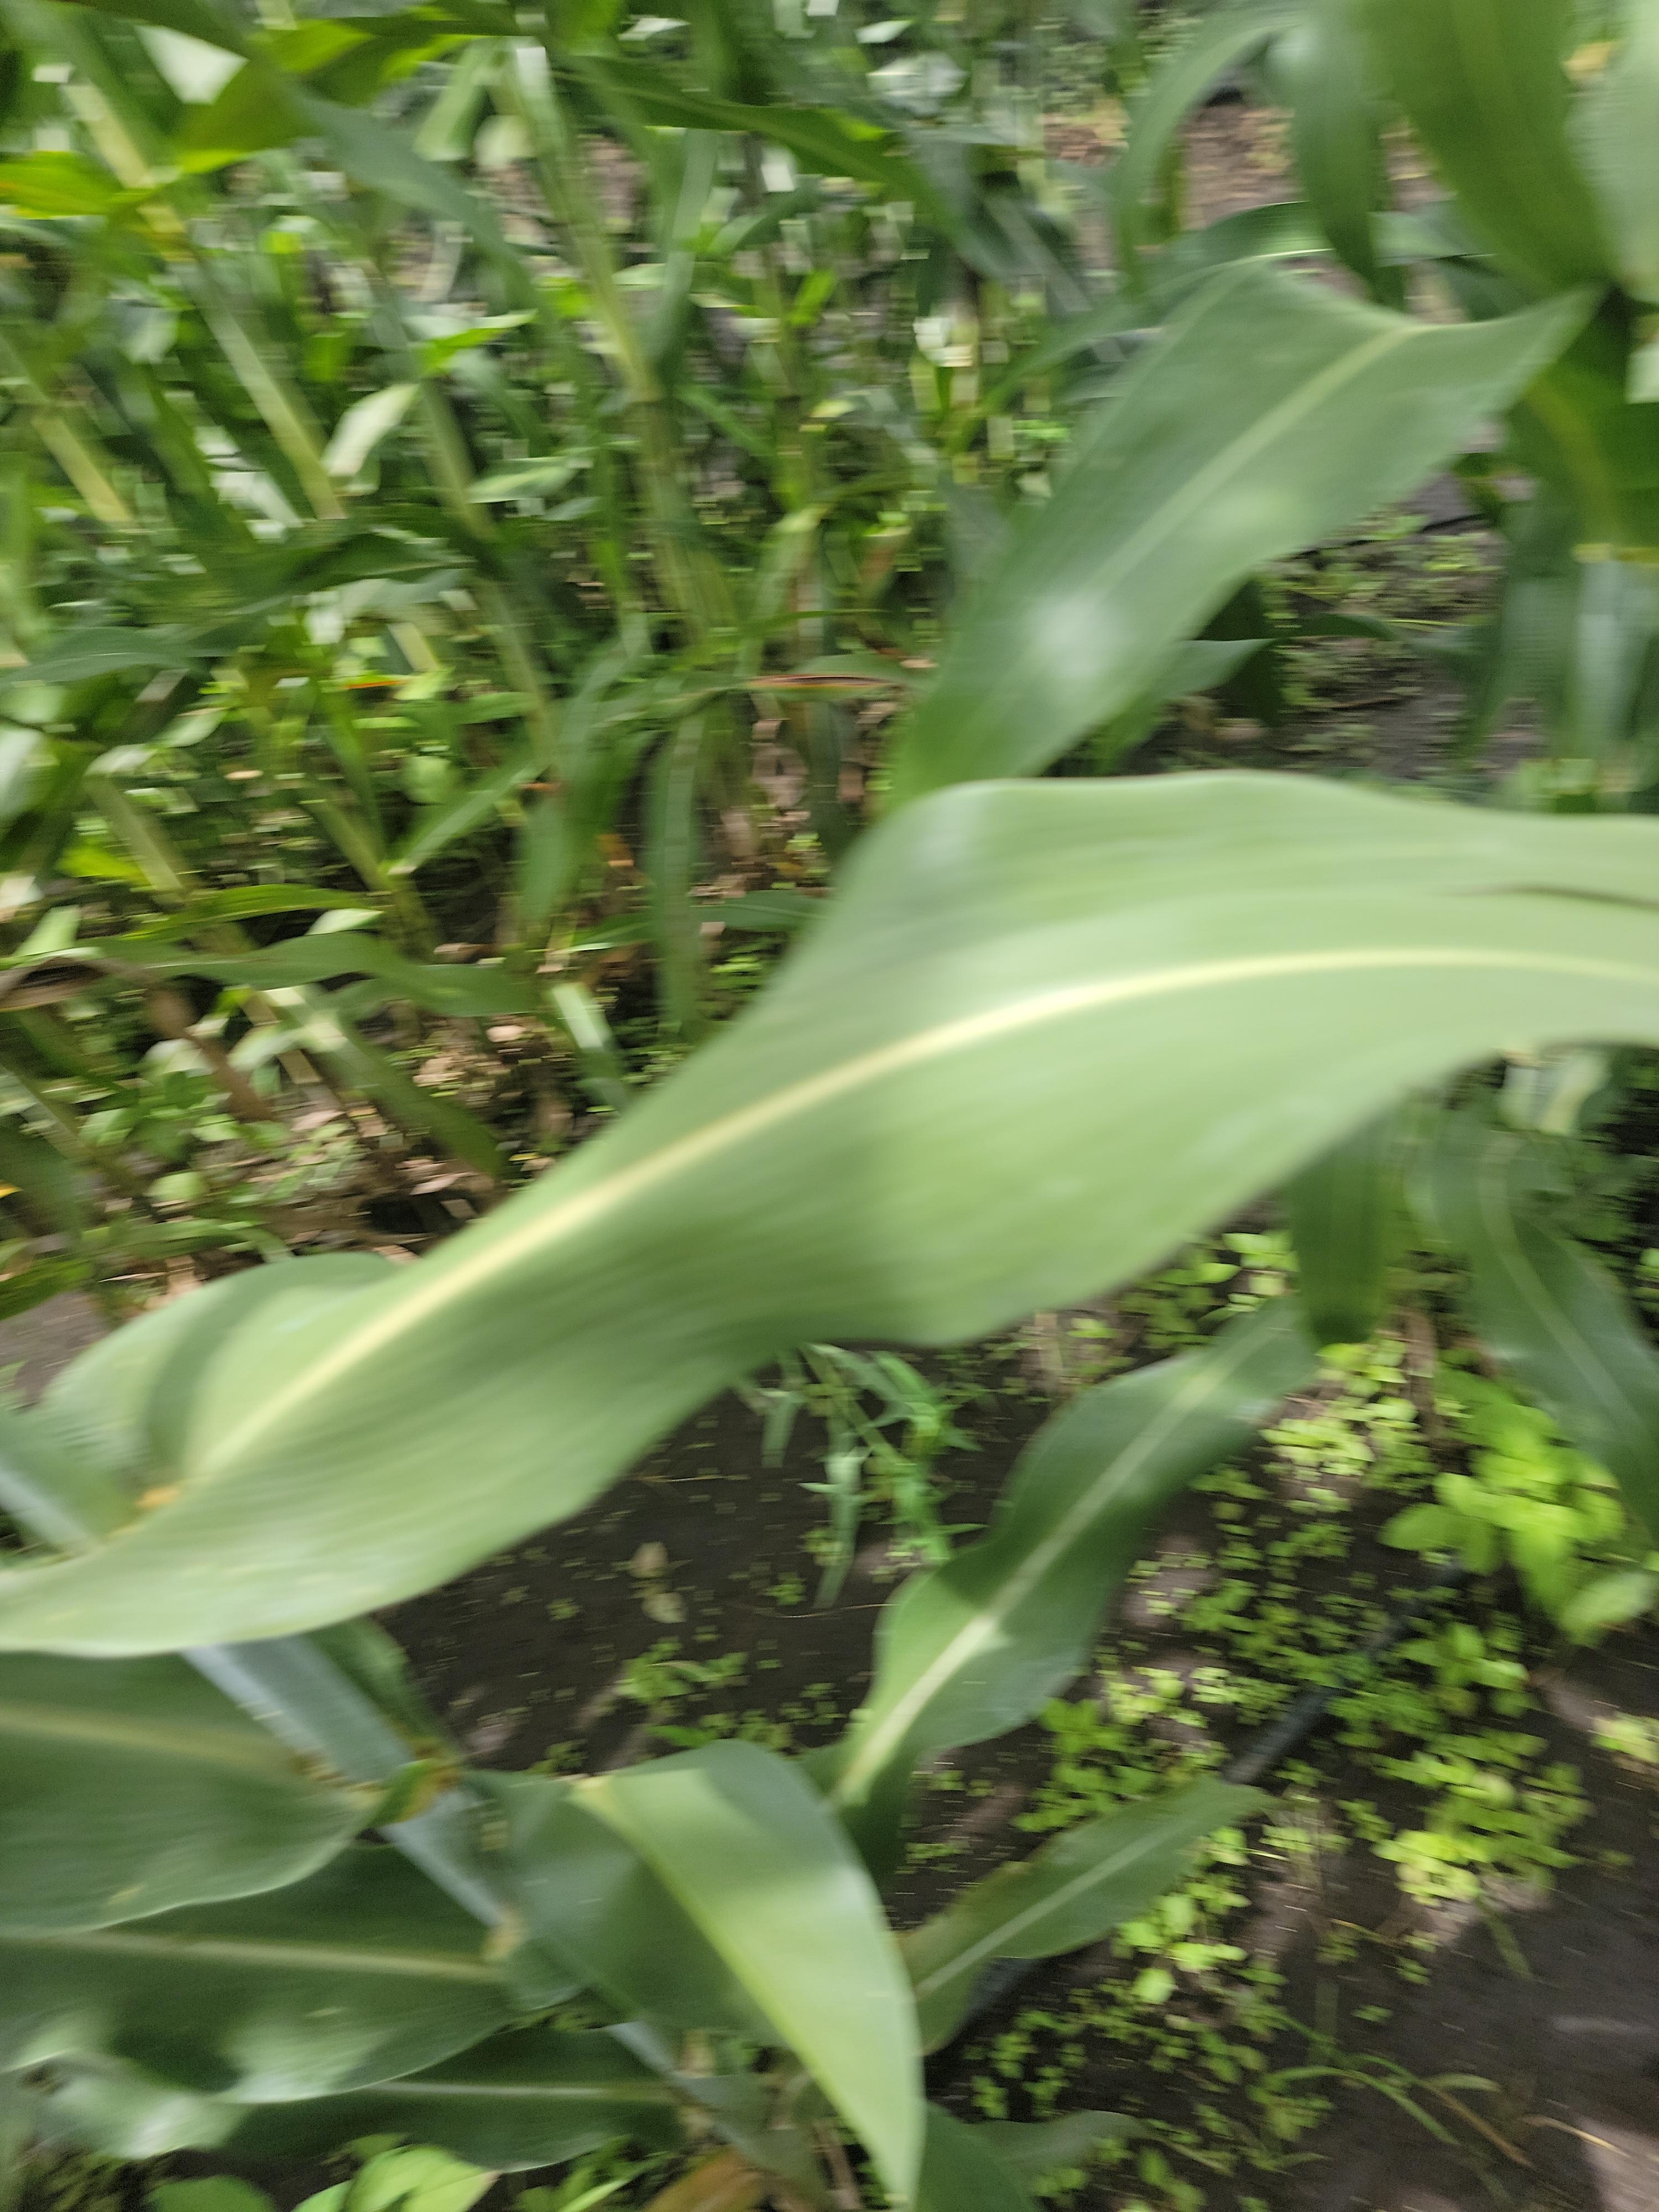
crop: sorghum
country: Tanzania
